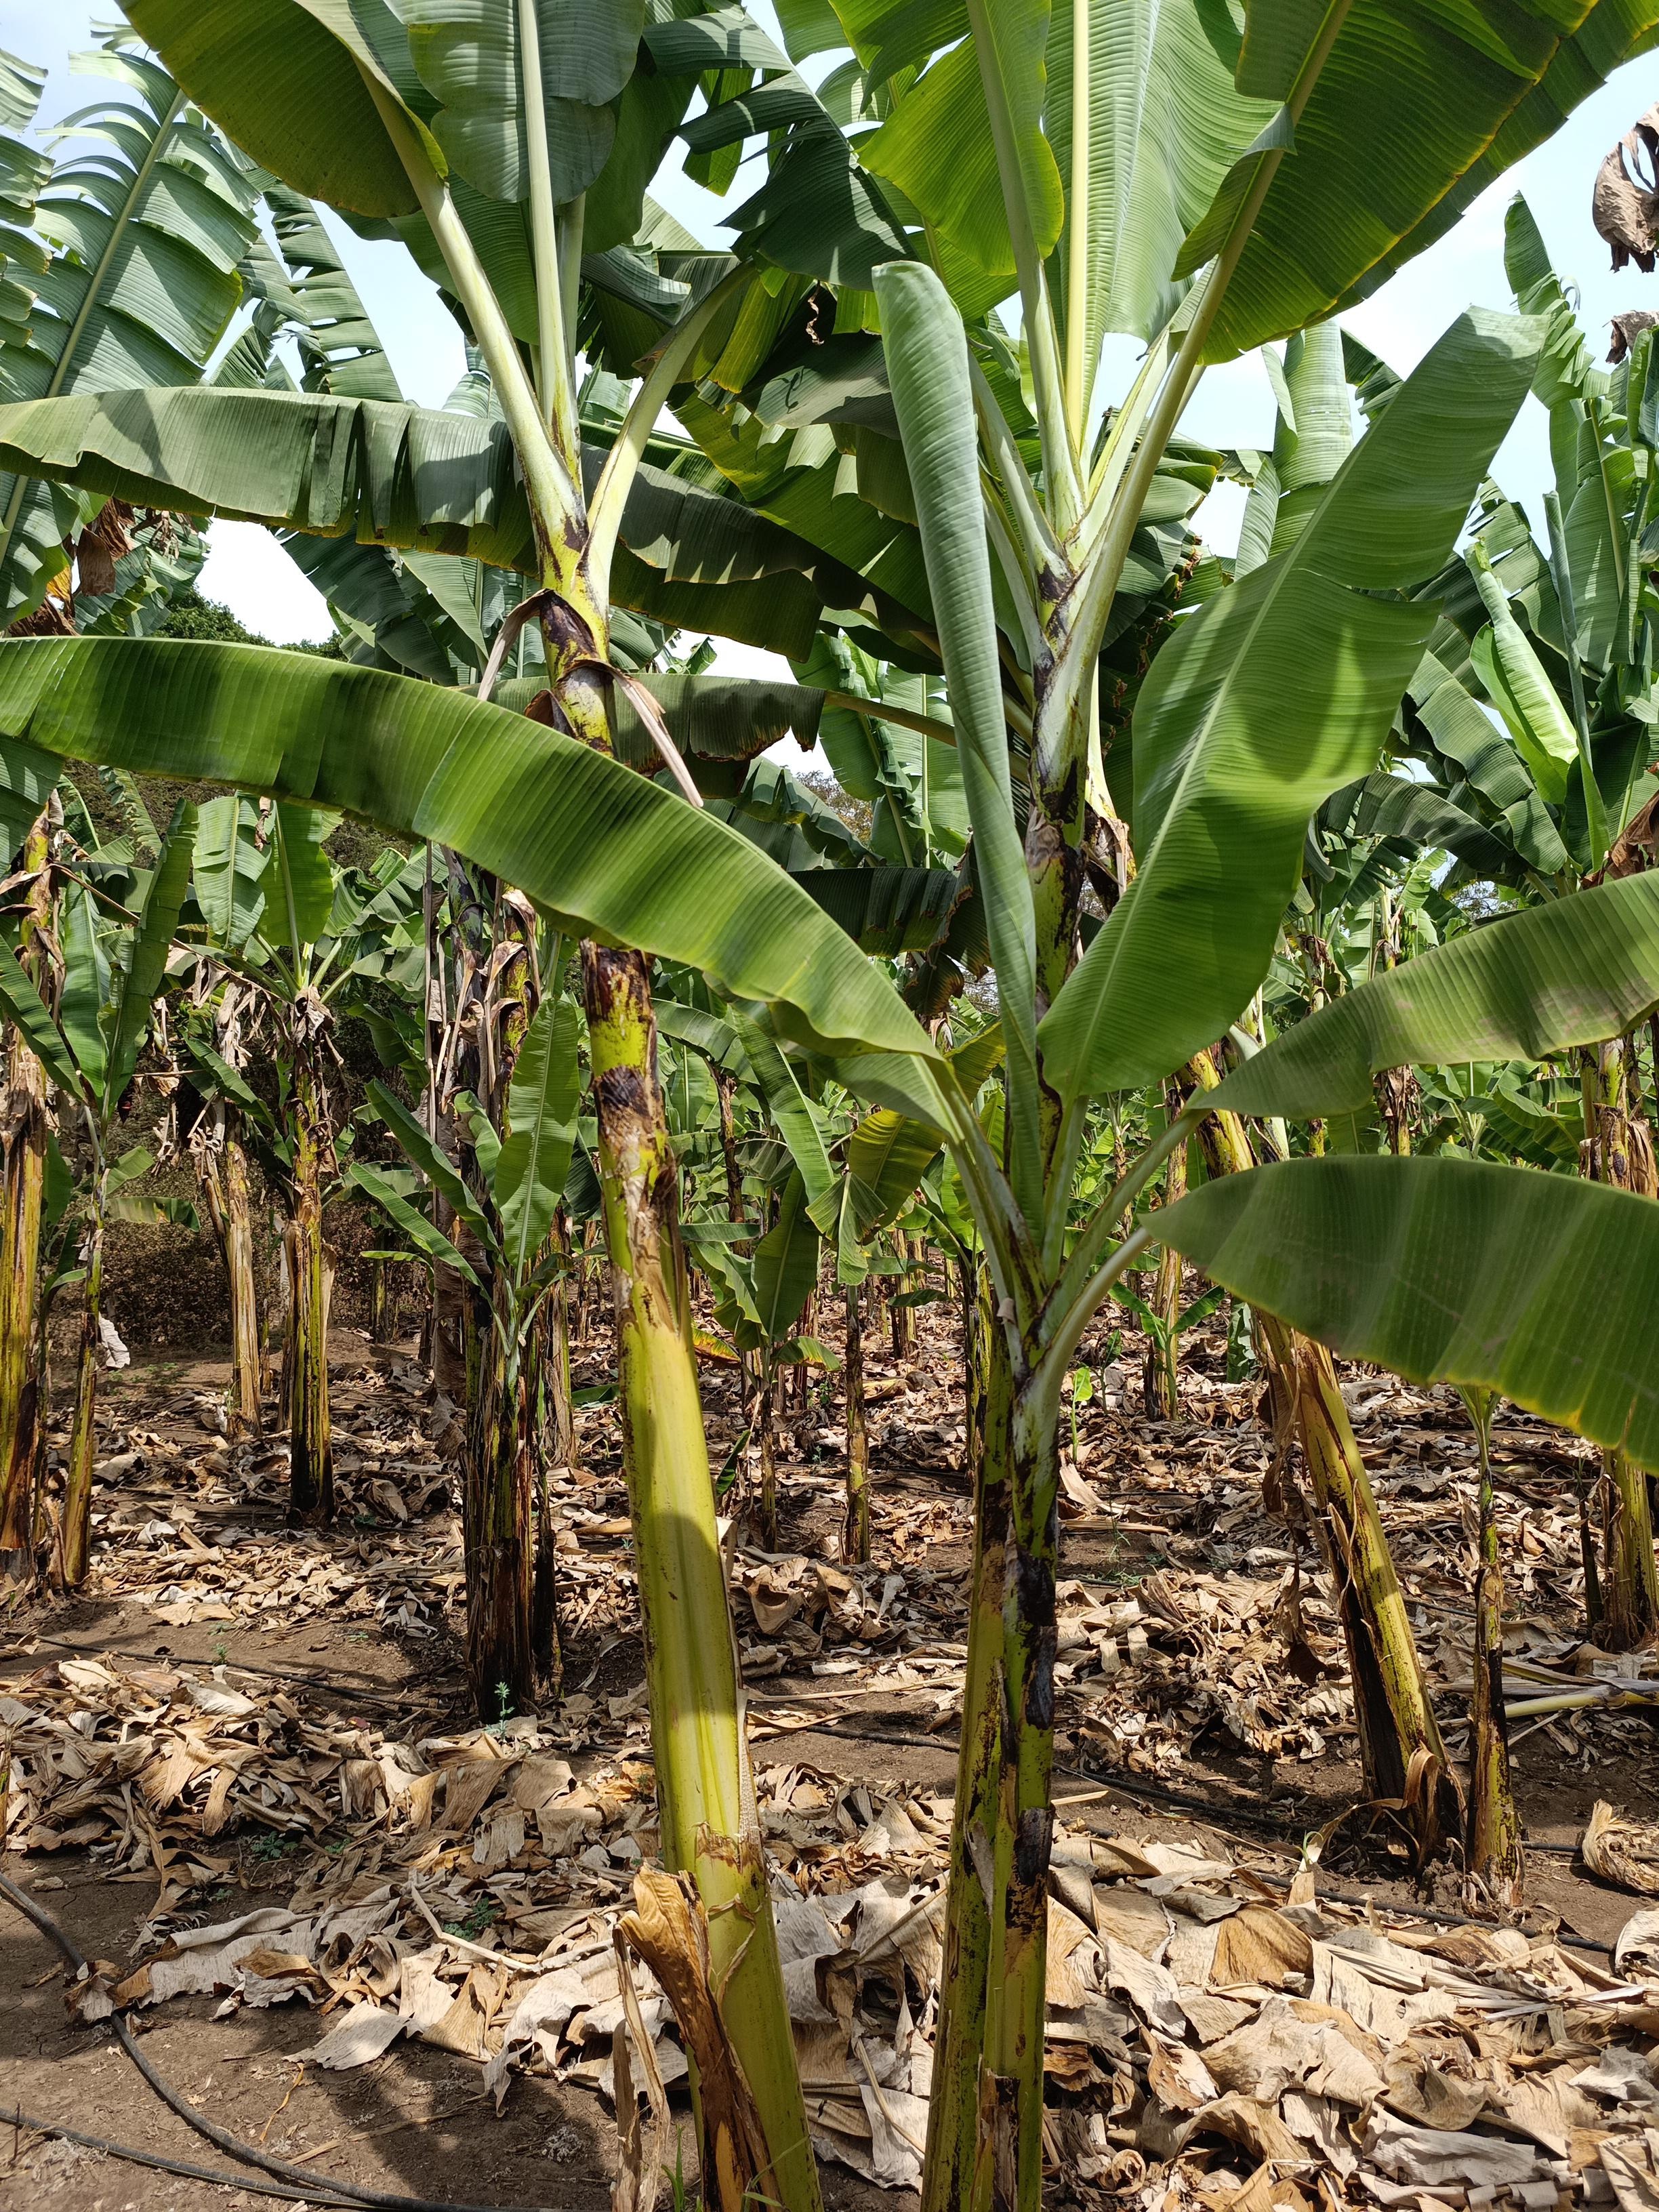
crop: banana
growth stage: vegetative
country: Tanzania
